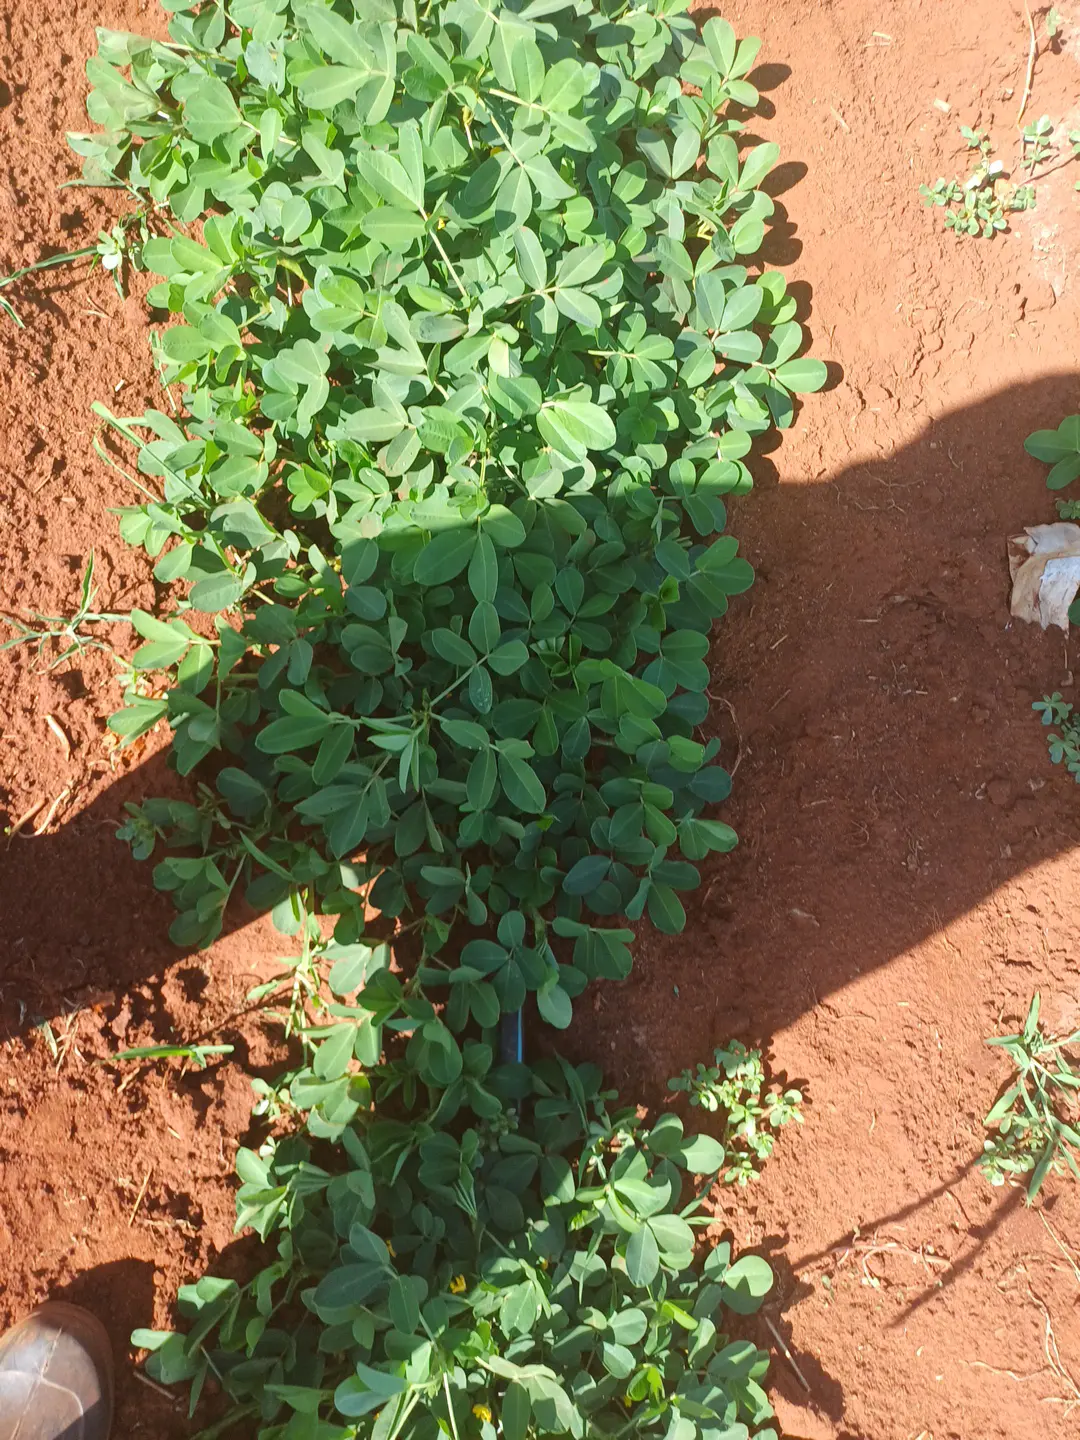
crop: groundnut
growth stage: flowering
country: Kenya
